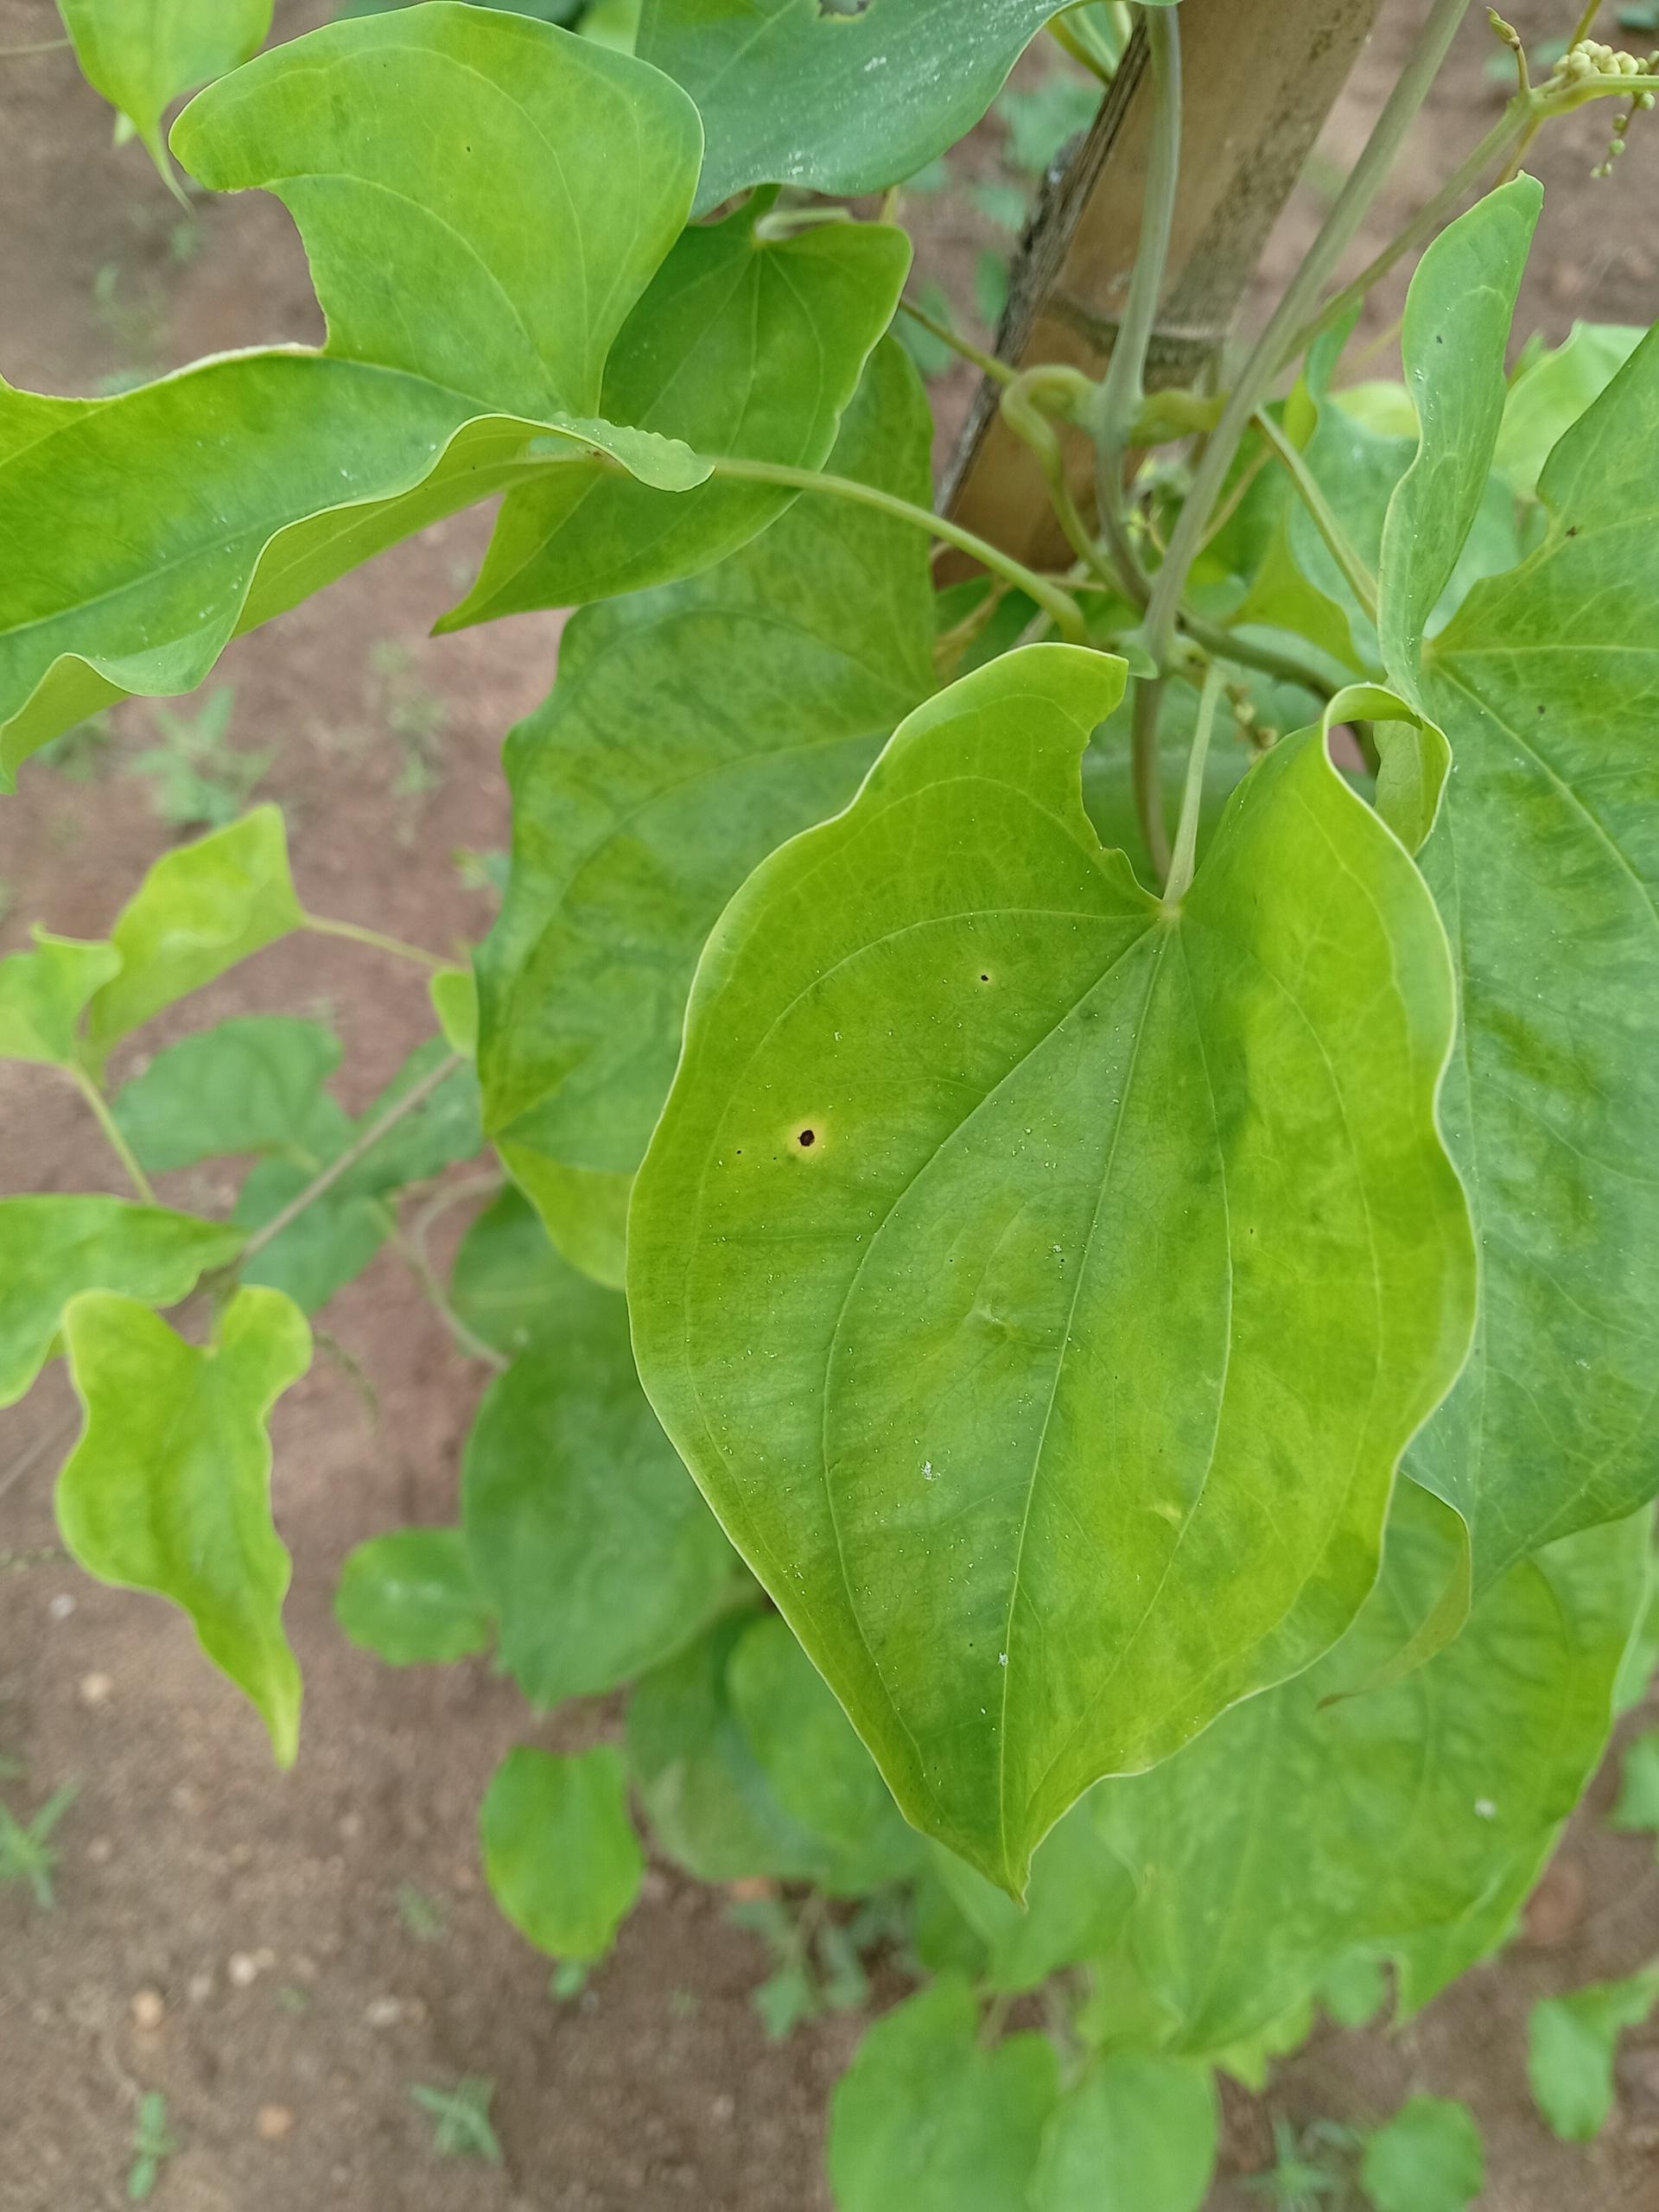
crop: yam
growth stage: vegetative
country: Nigeria
